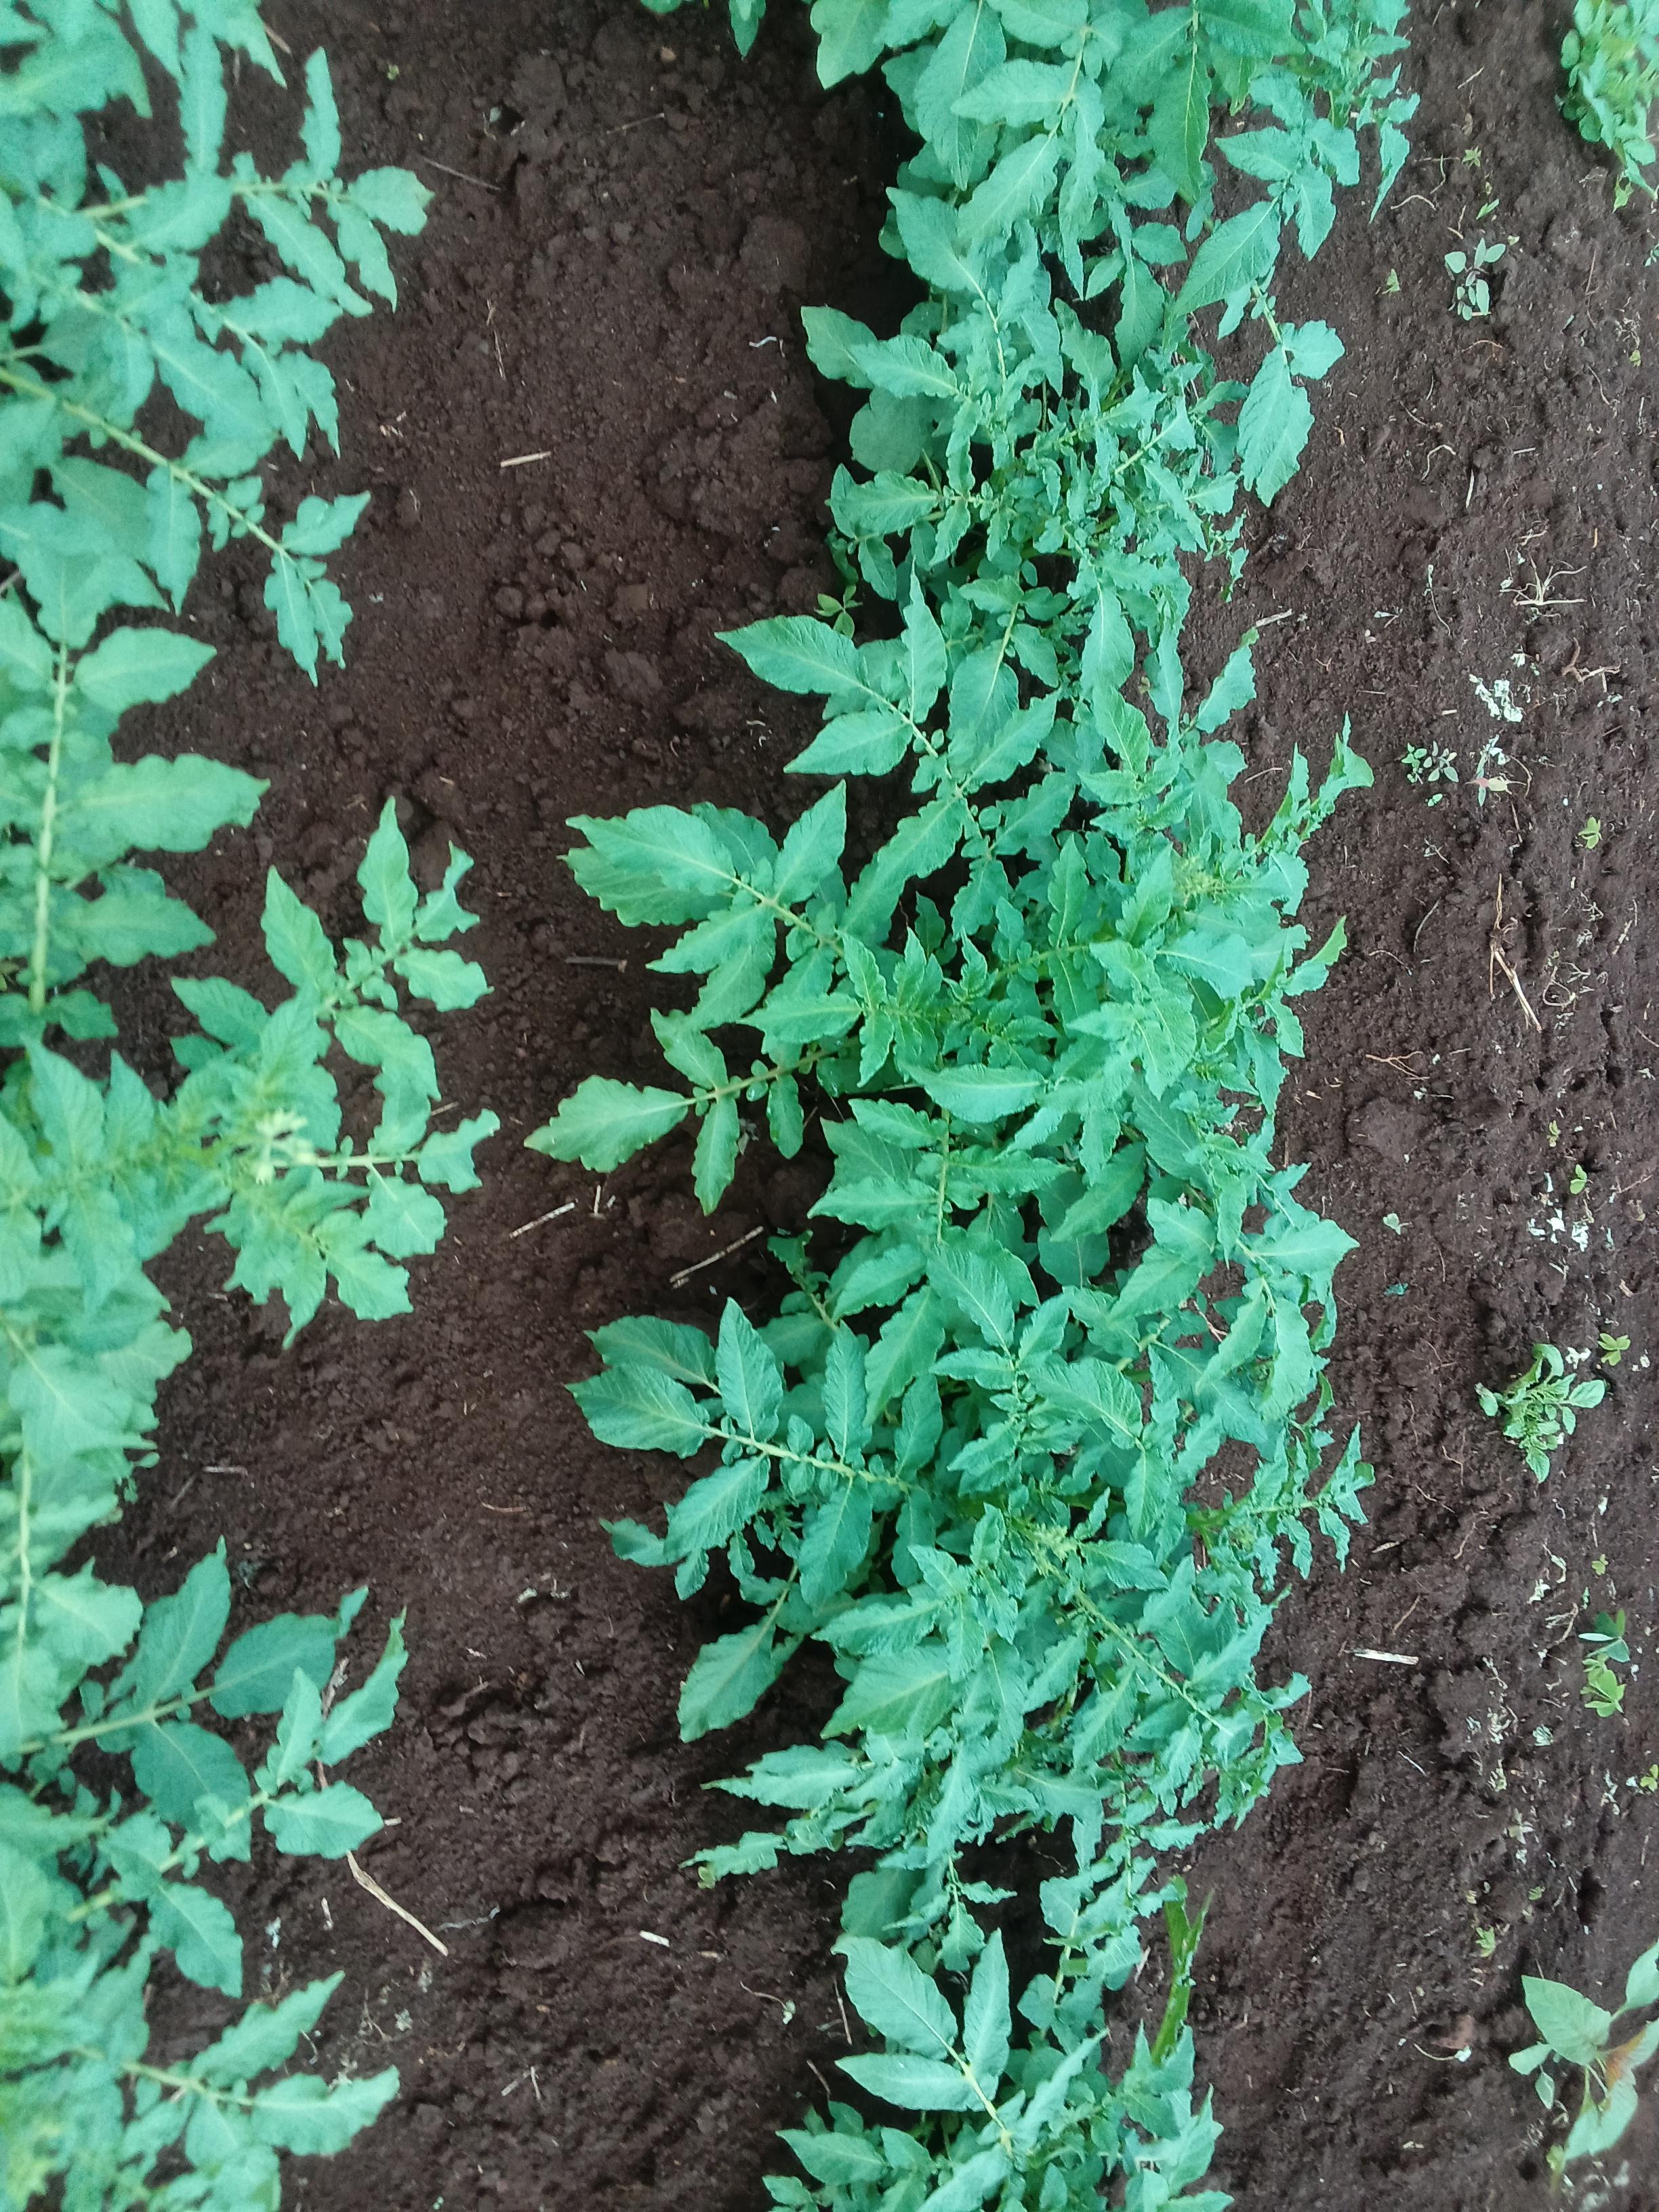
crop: potato
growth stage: vegetative
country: Kenya
